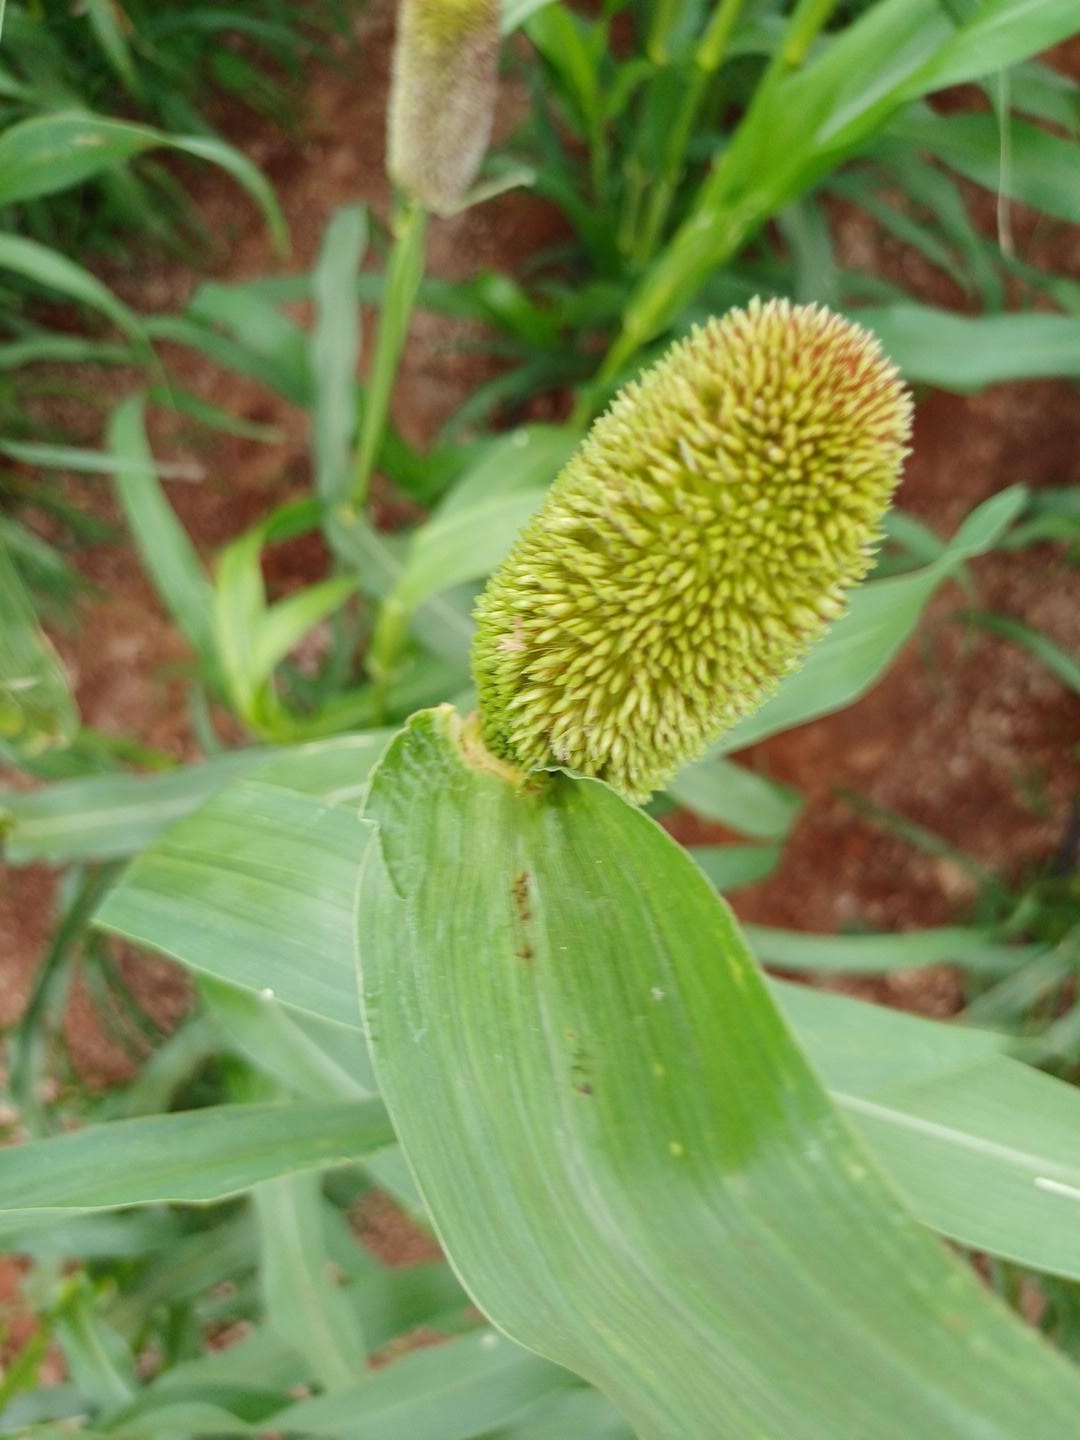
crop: pearl millet
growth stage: flowering
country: Kenya
